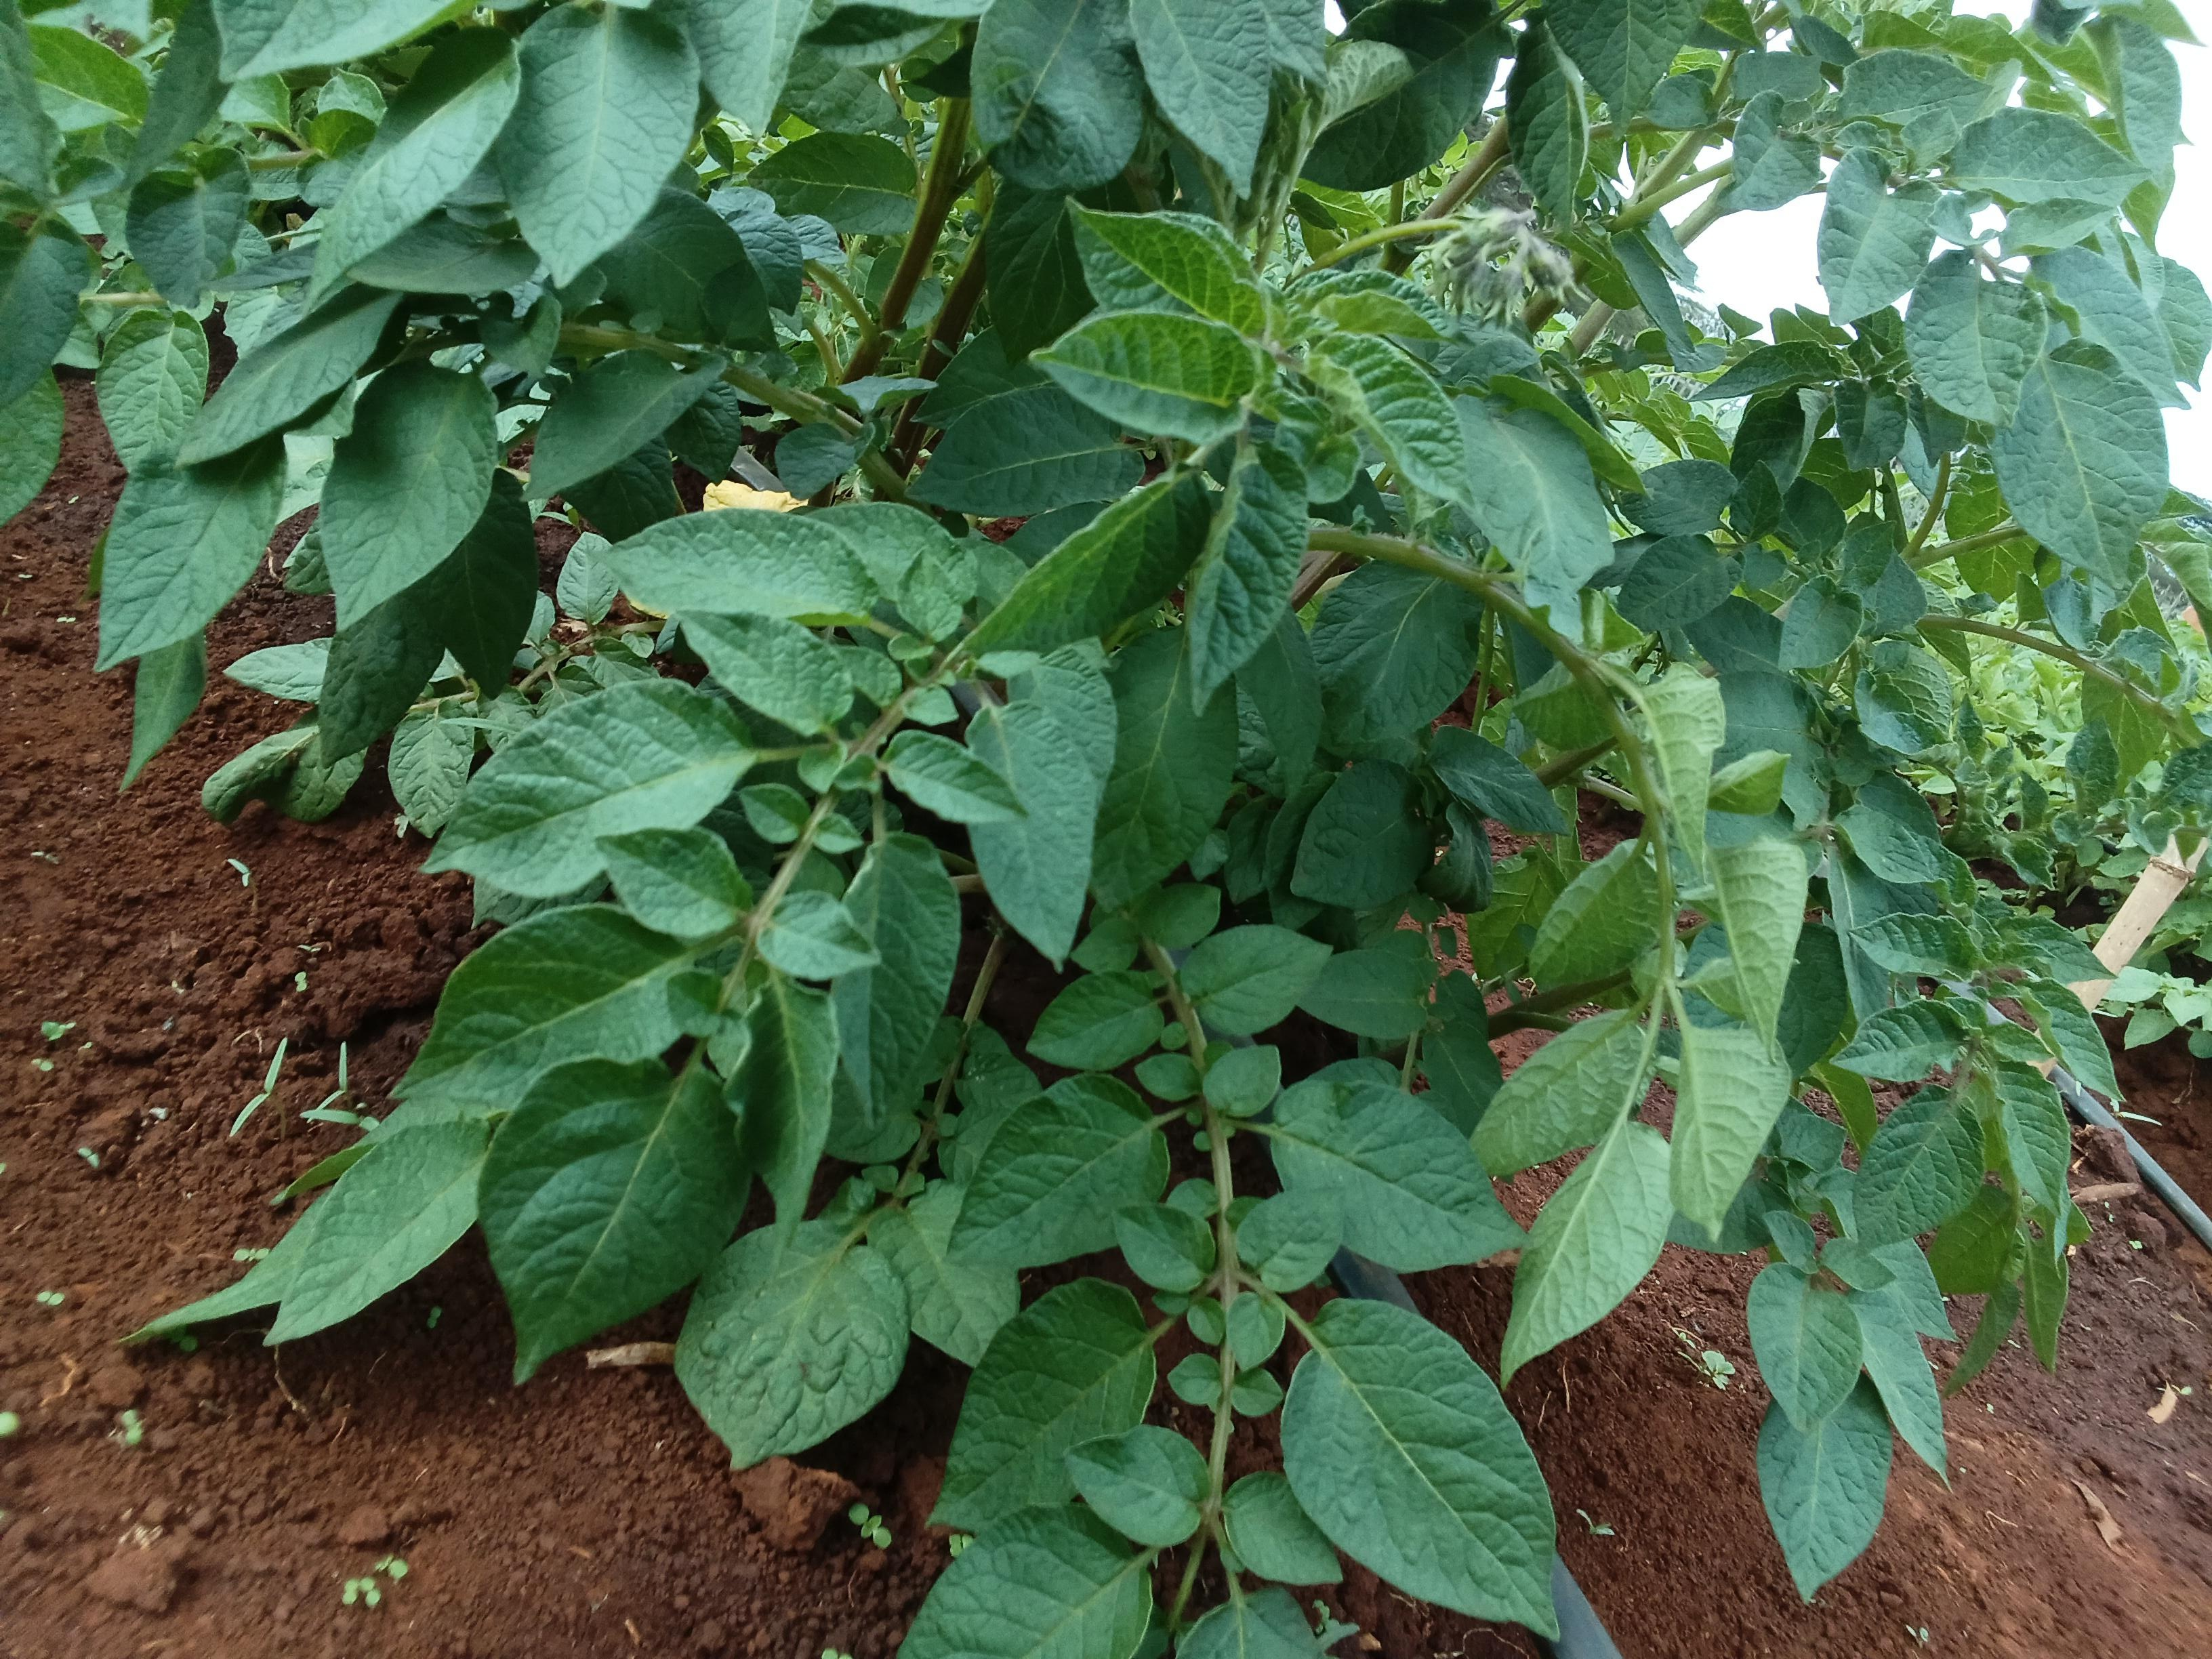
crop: potato
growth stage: vegetative
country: Kenya
